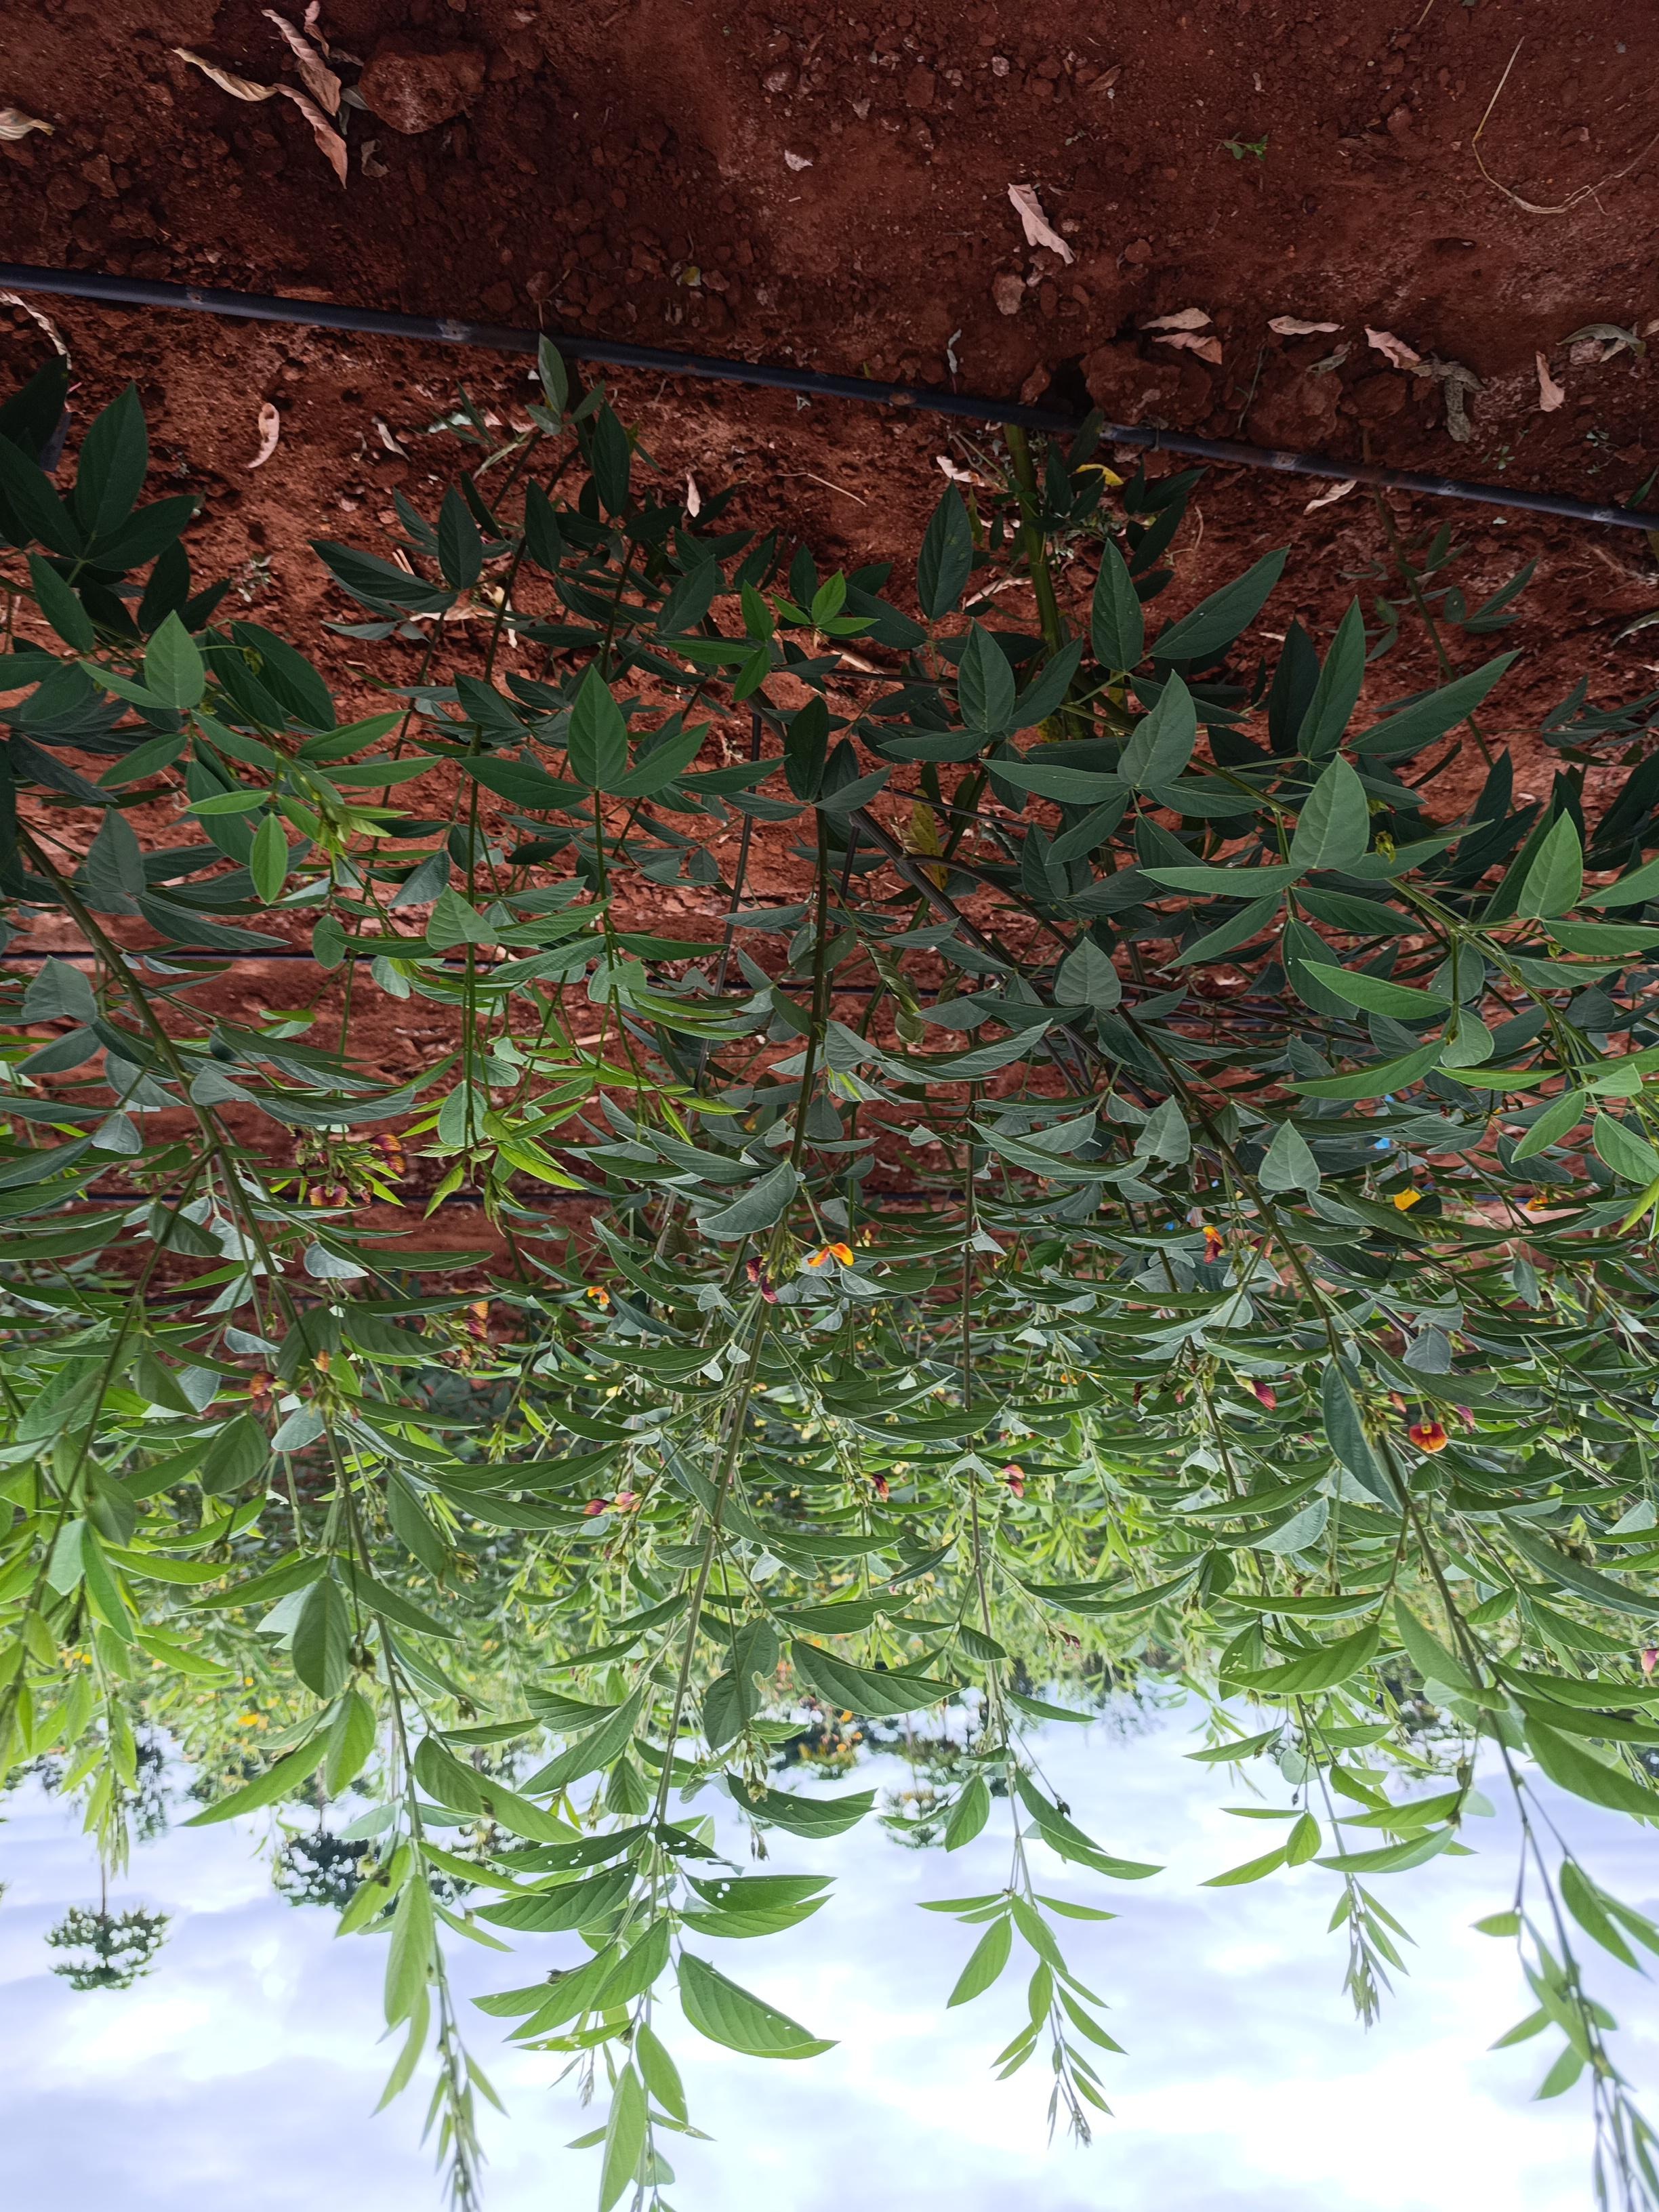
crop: pigeonpea
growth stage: flowering
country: Kenya
